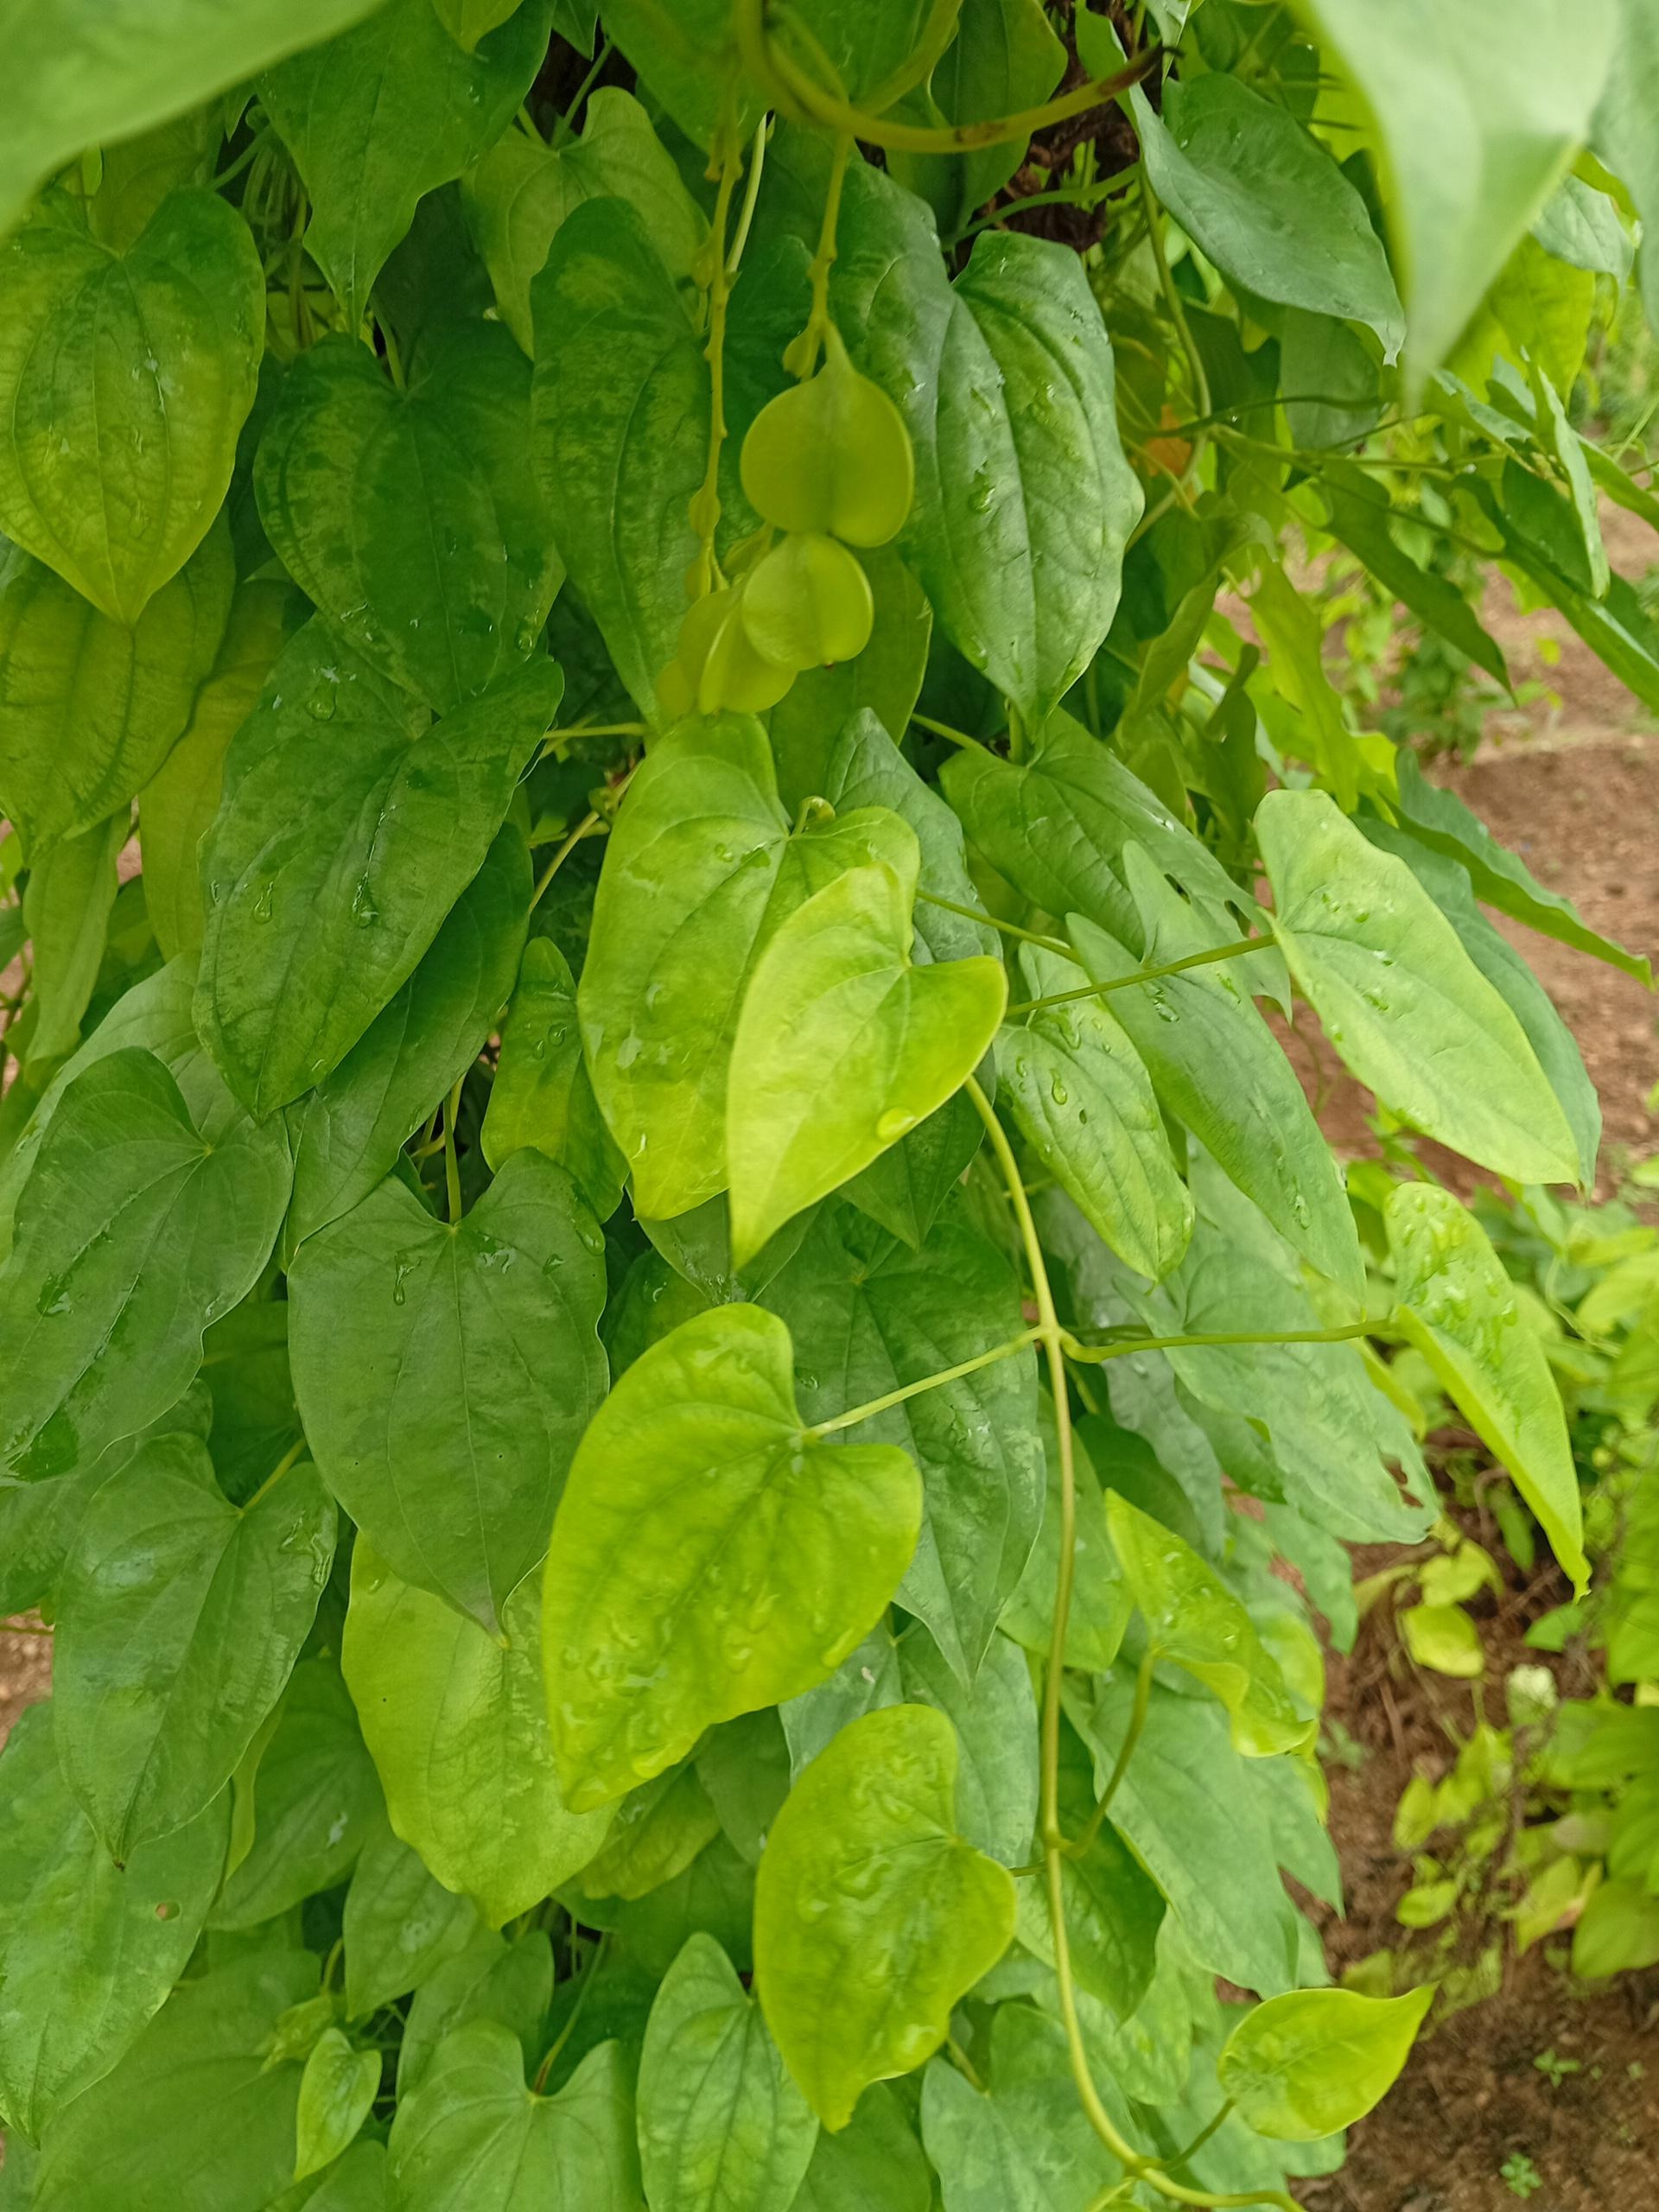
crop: yam
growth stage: vegetative
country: Nigeria
